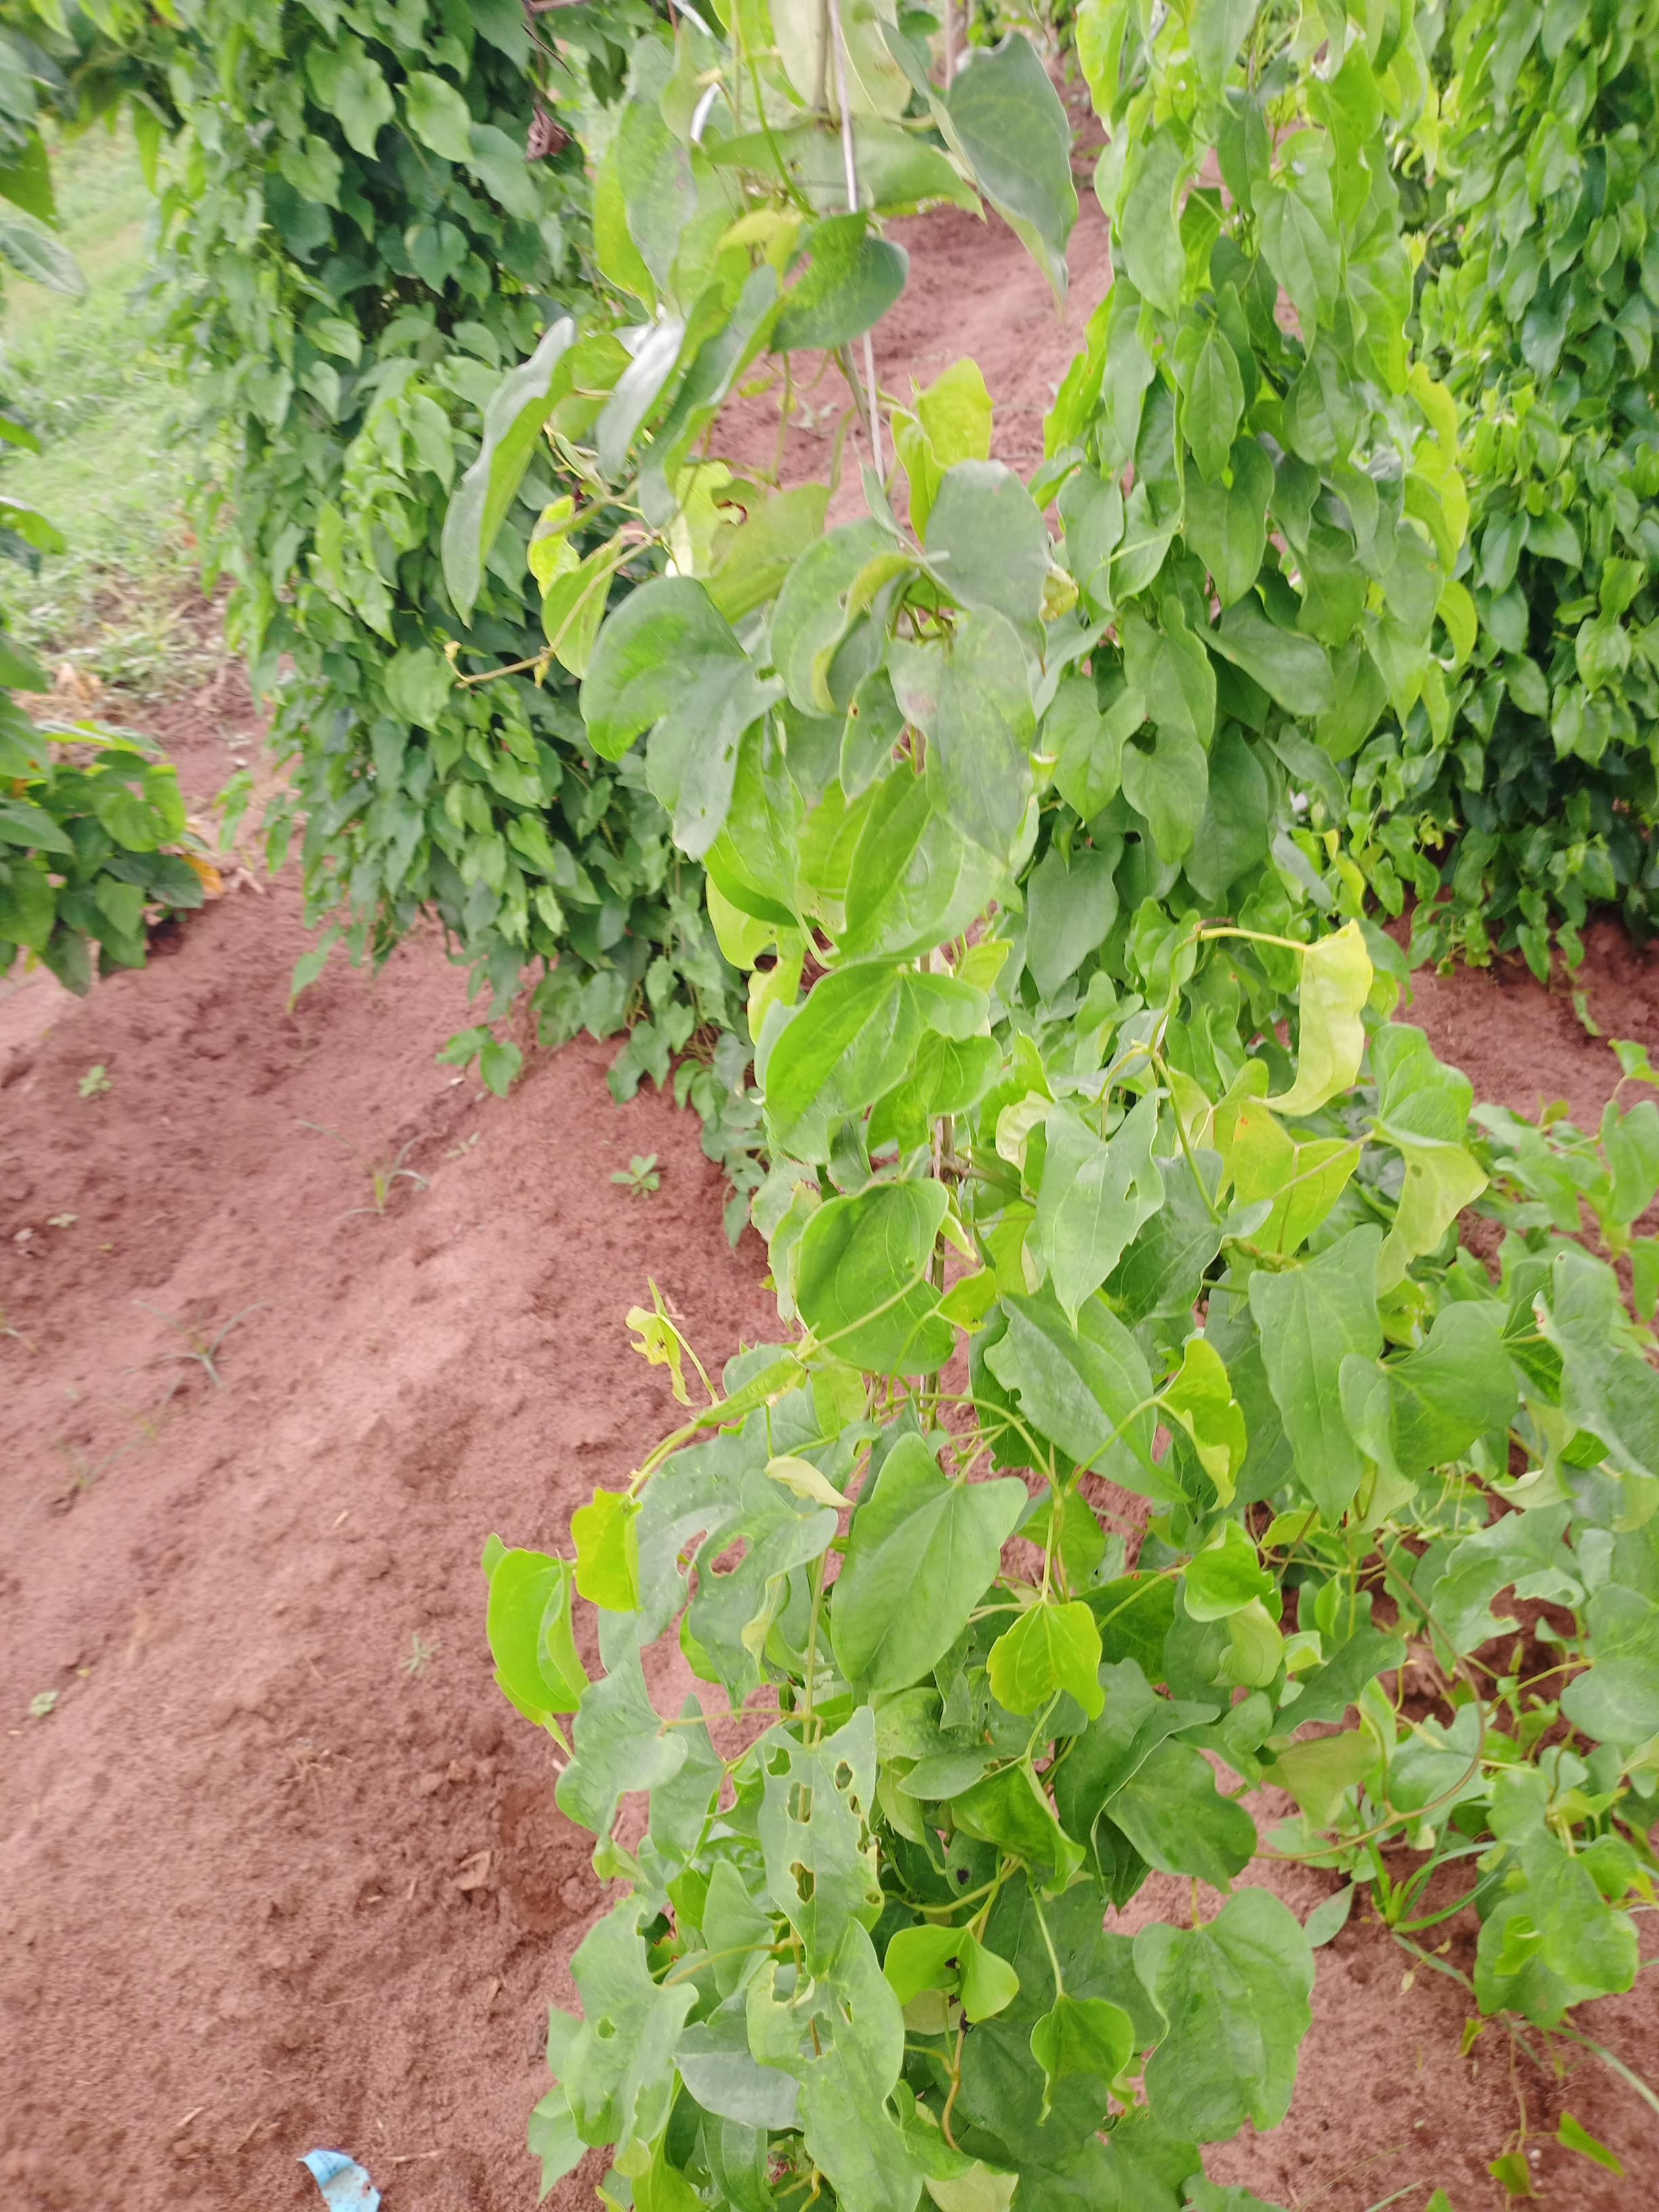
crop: yam
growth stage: vegetative
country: Nigeria
